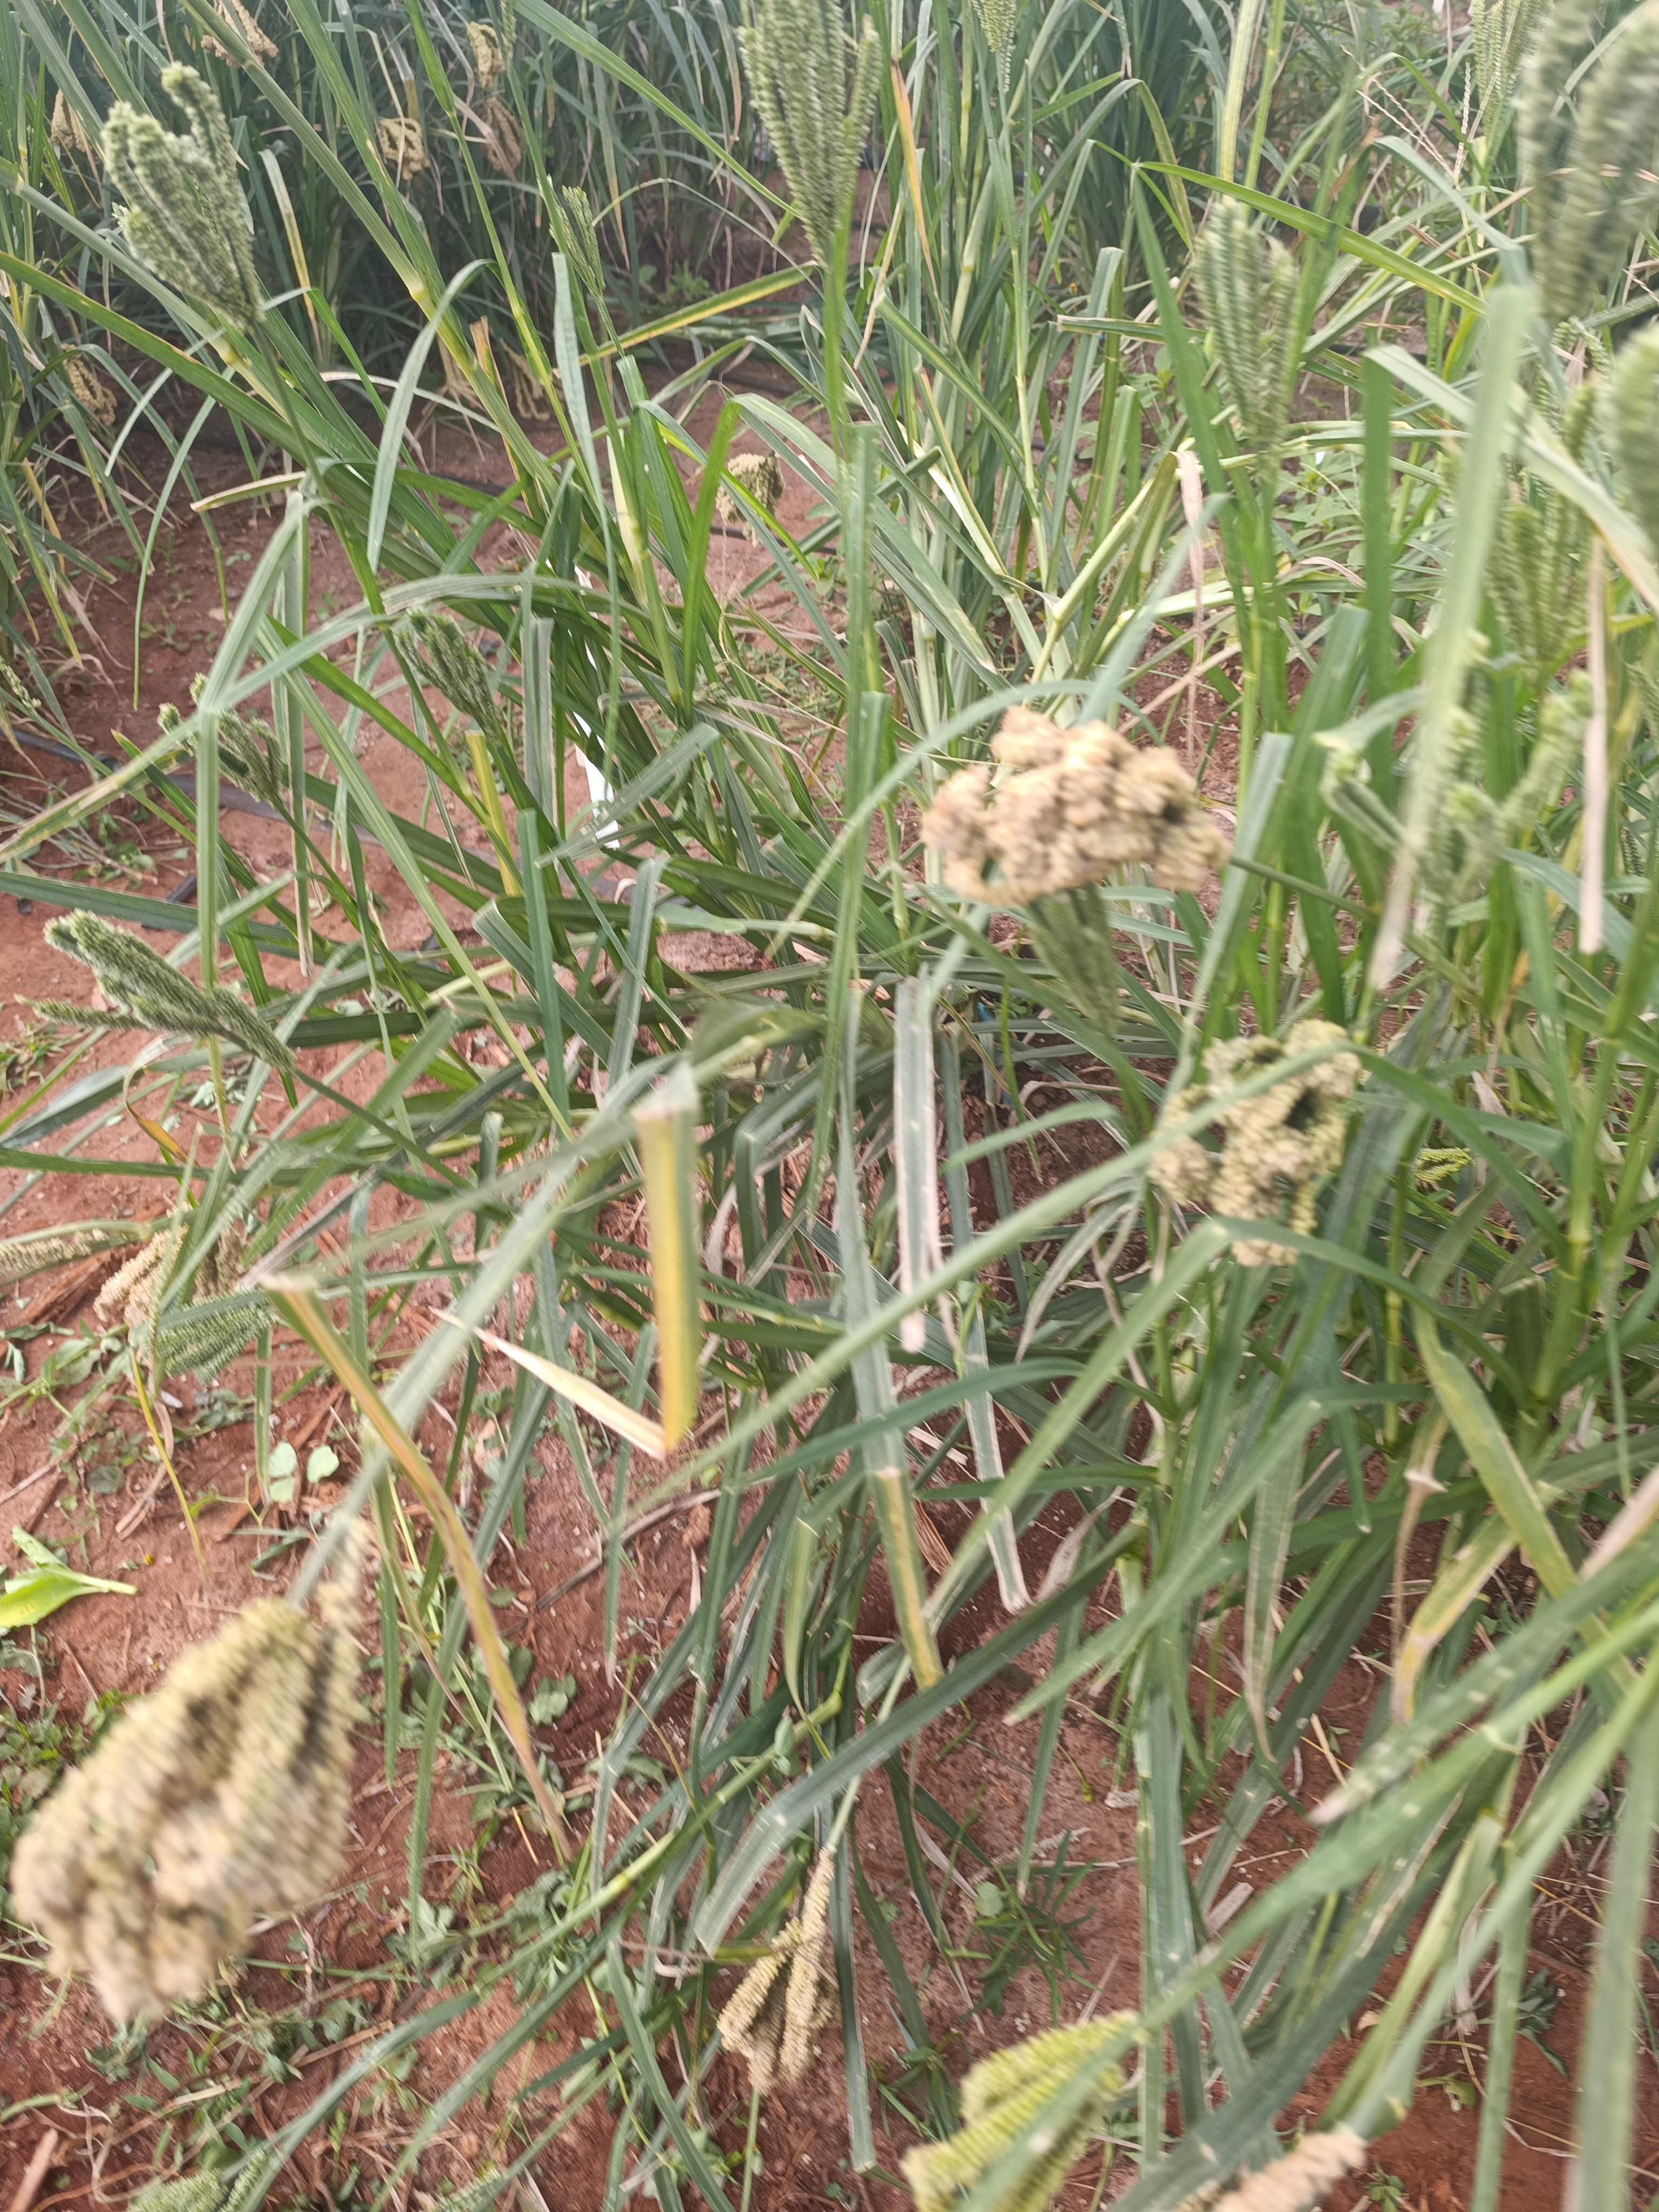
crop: finger millet
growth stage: filling grain
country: Kenya
